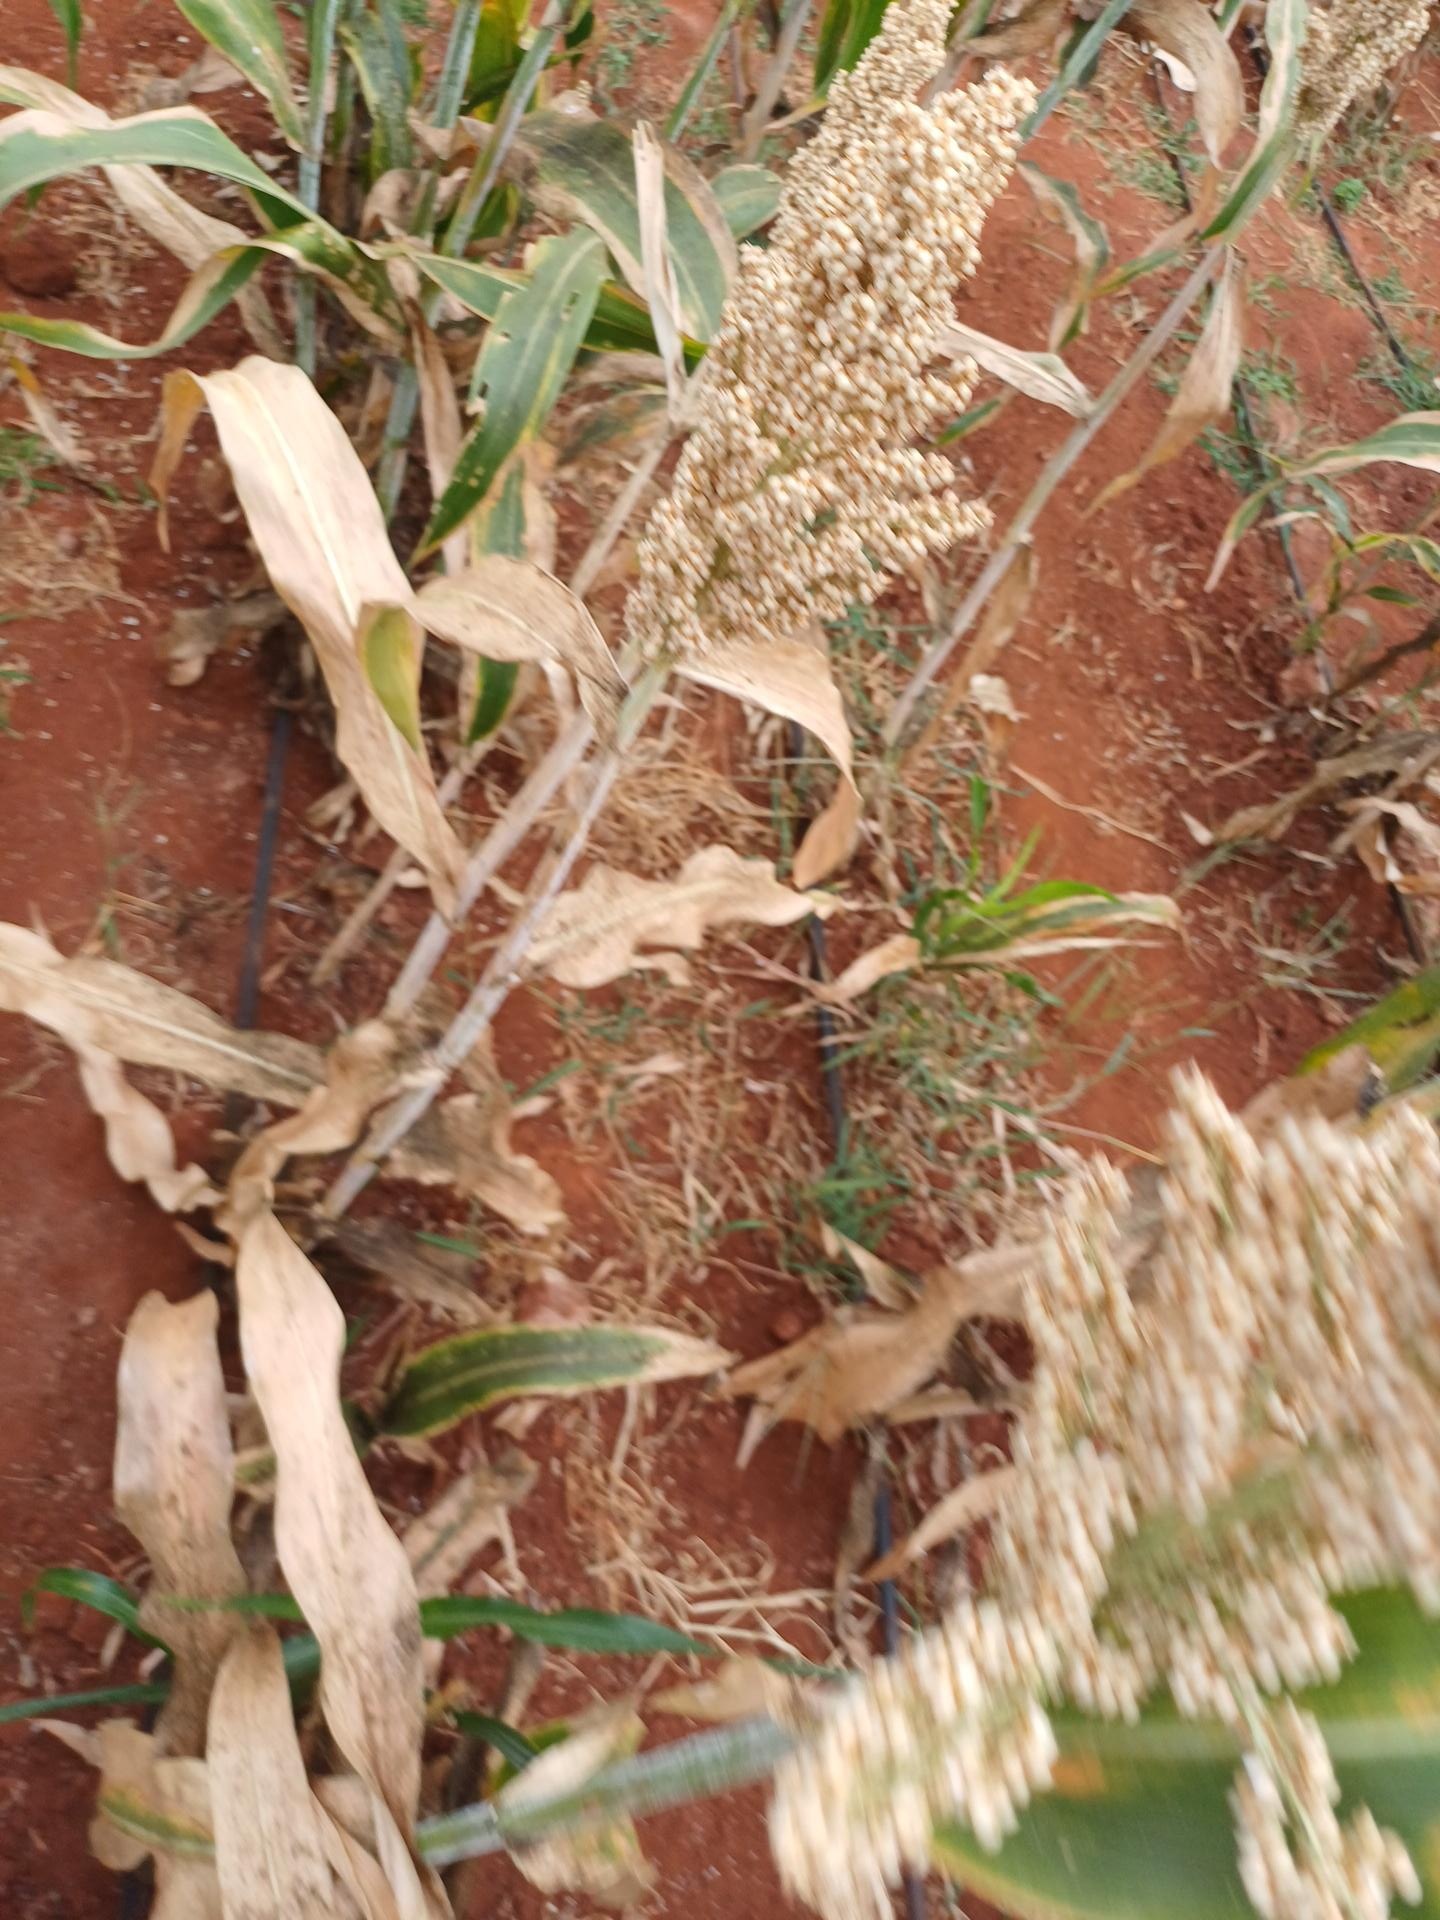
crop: sorghum
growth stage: maturity
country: Kenya
